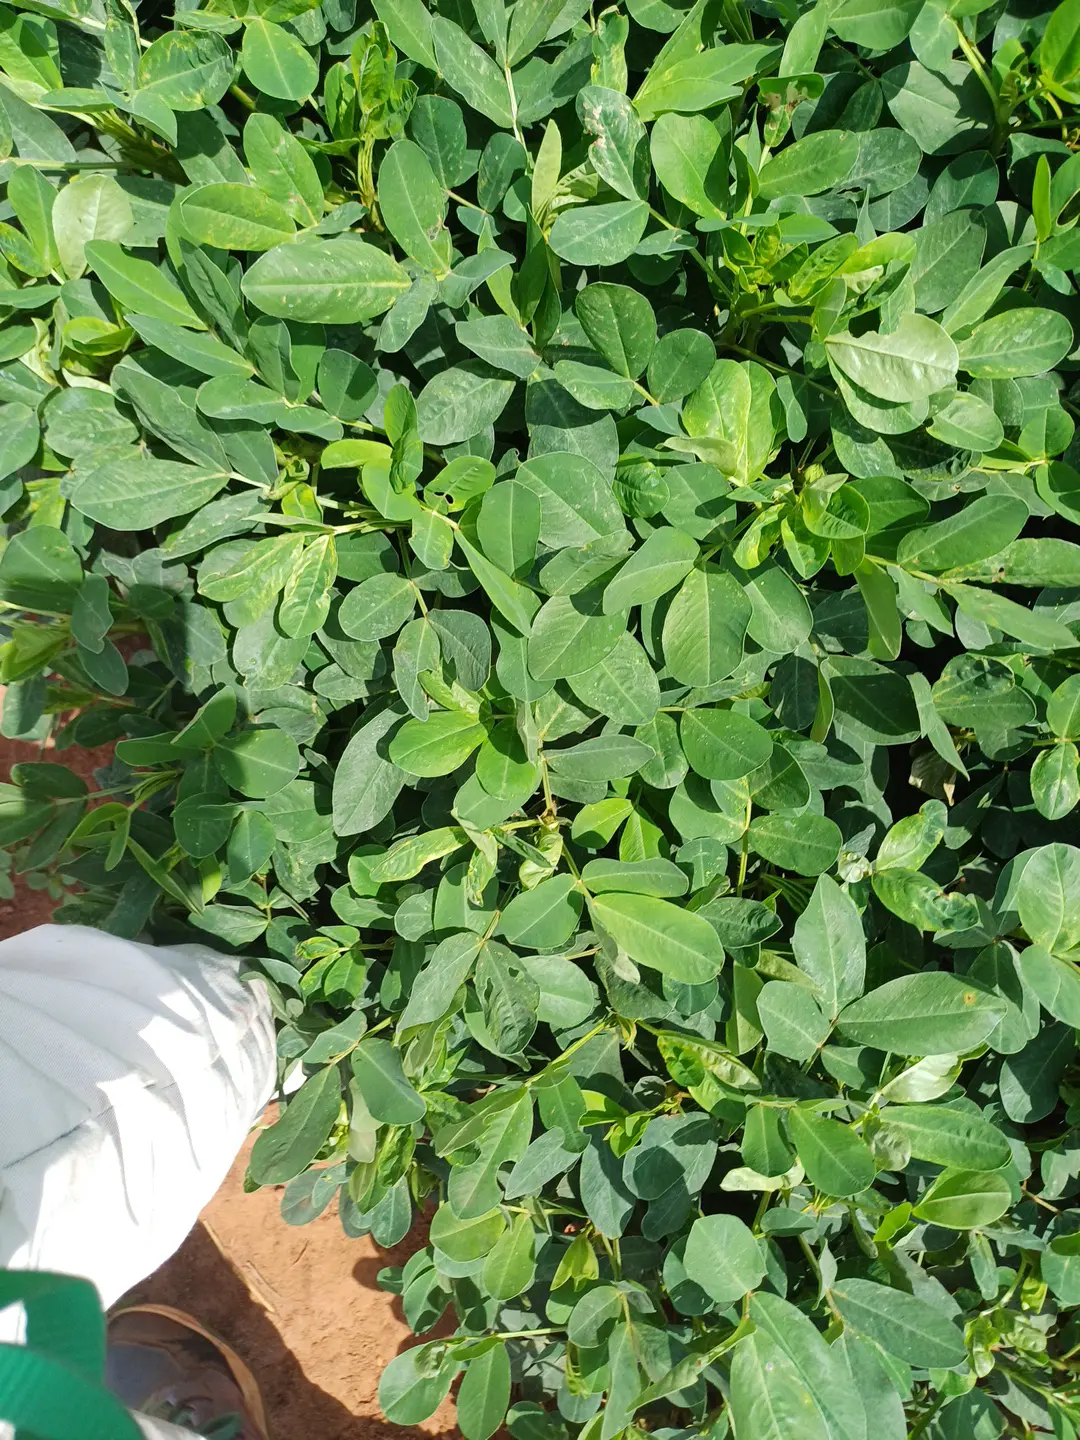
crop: groundnut
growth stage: pegging
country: Kenya
